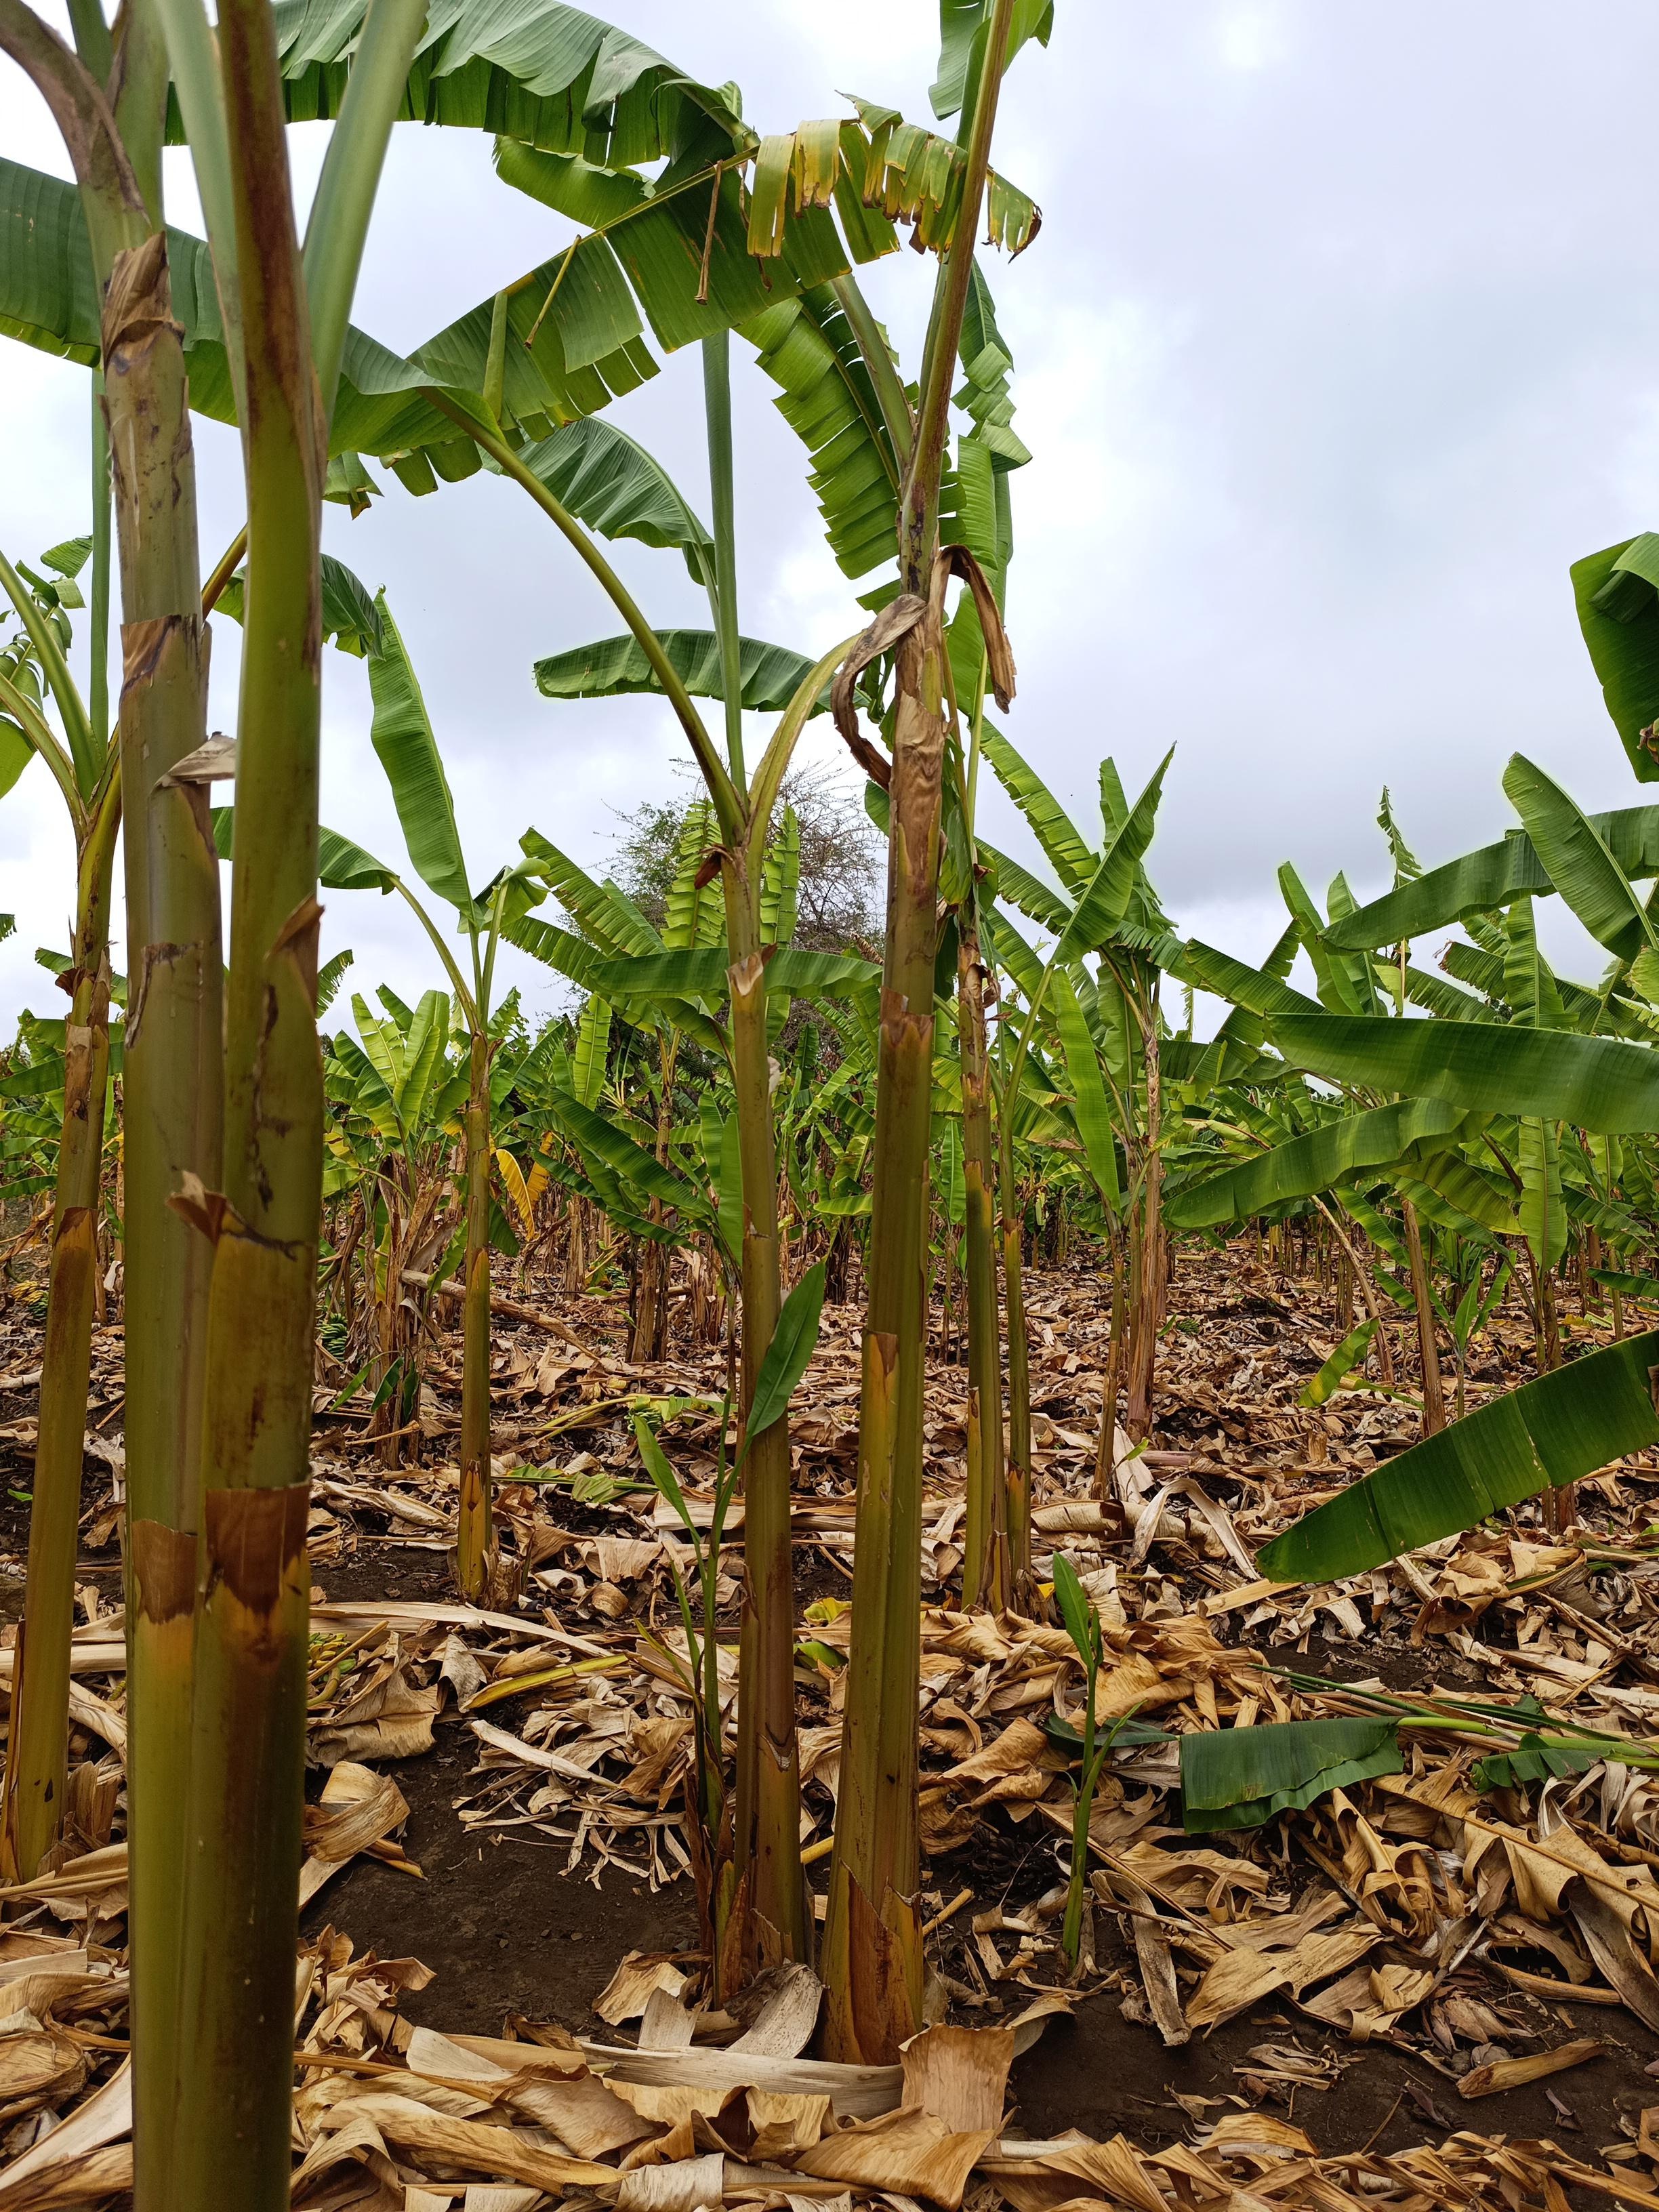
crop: banana
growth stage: vegetative
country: Tanzania
